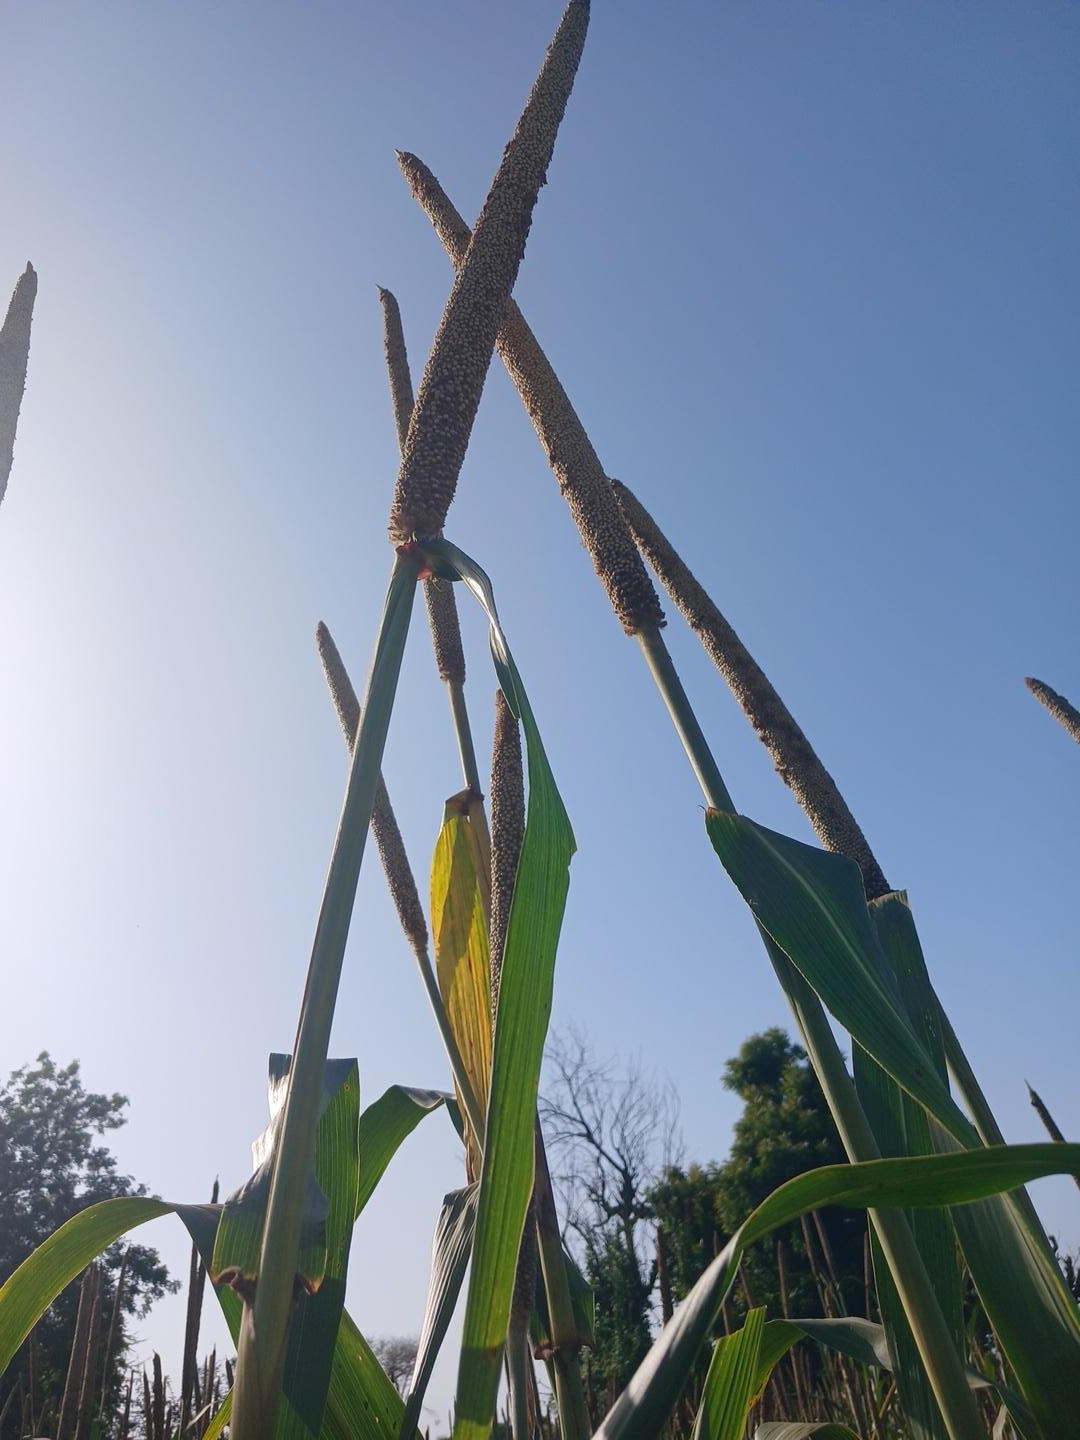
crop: pearl millet
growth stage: maturity
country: Senegal
